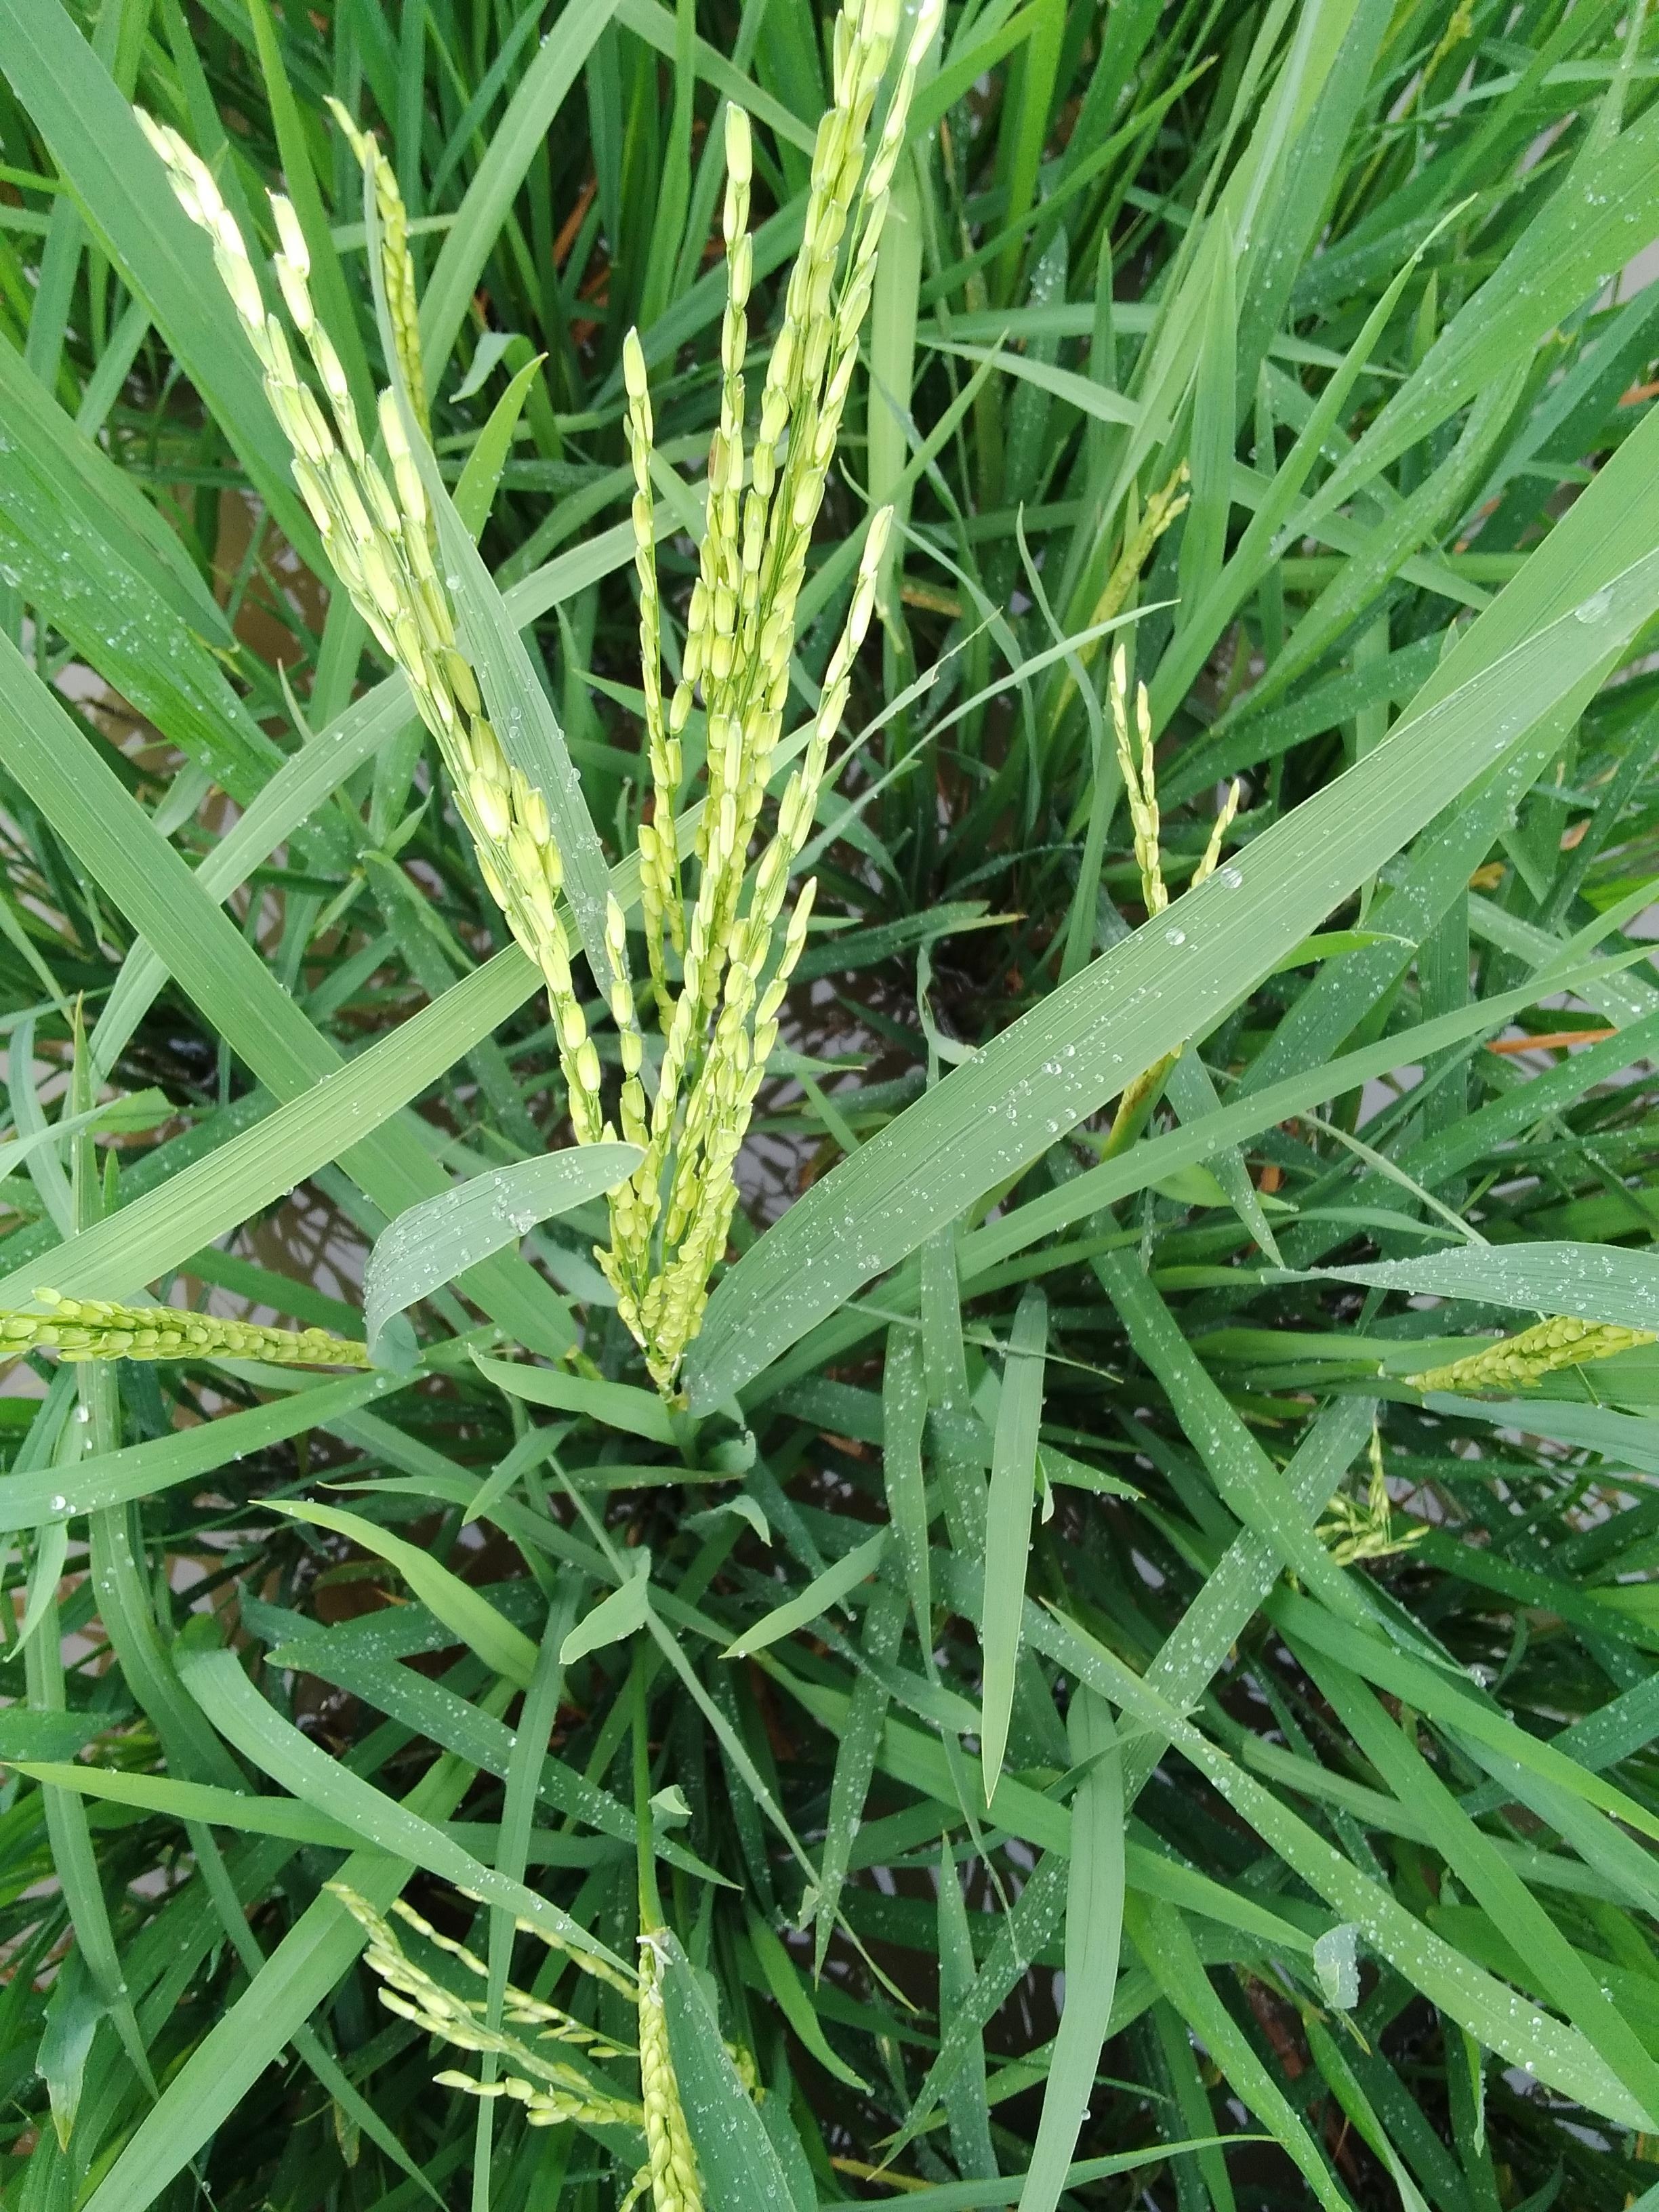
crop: rice
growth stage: flowering
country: Nigeria
